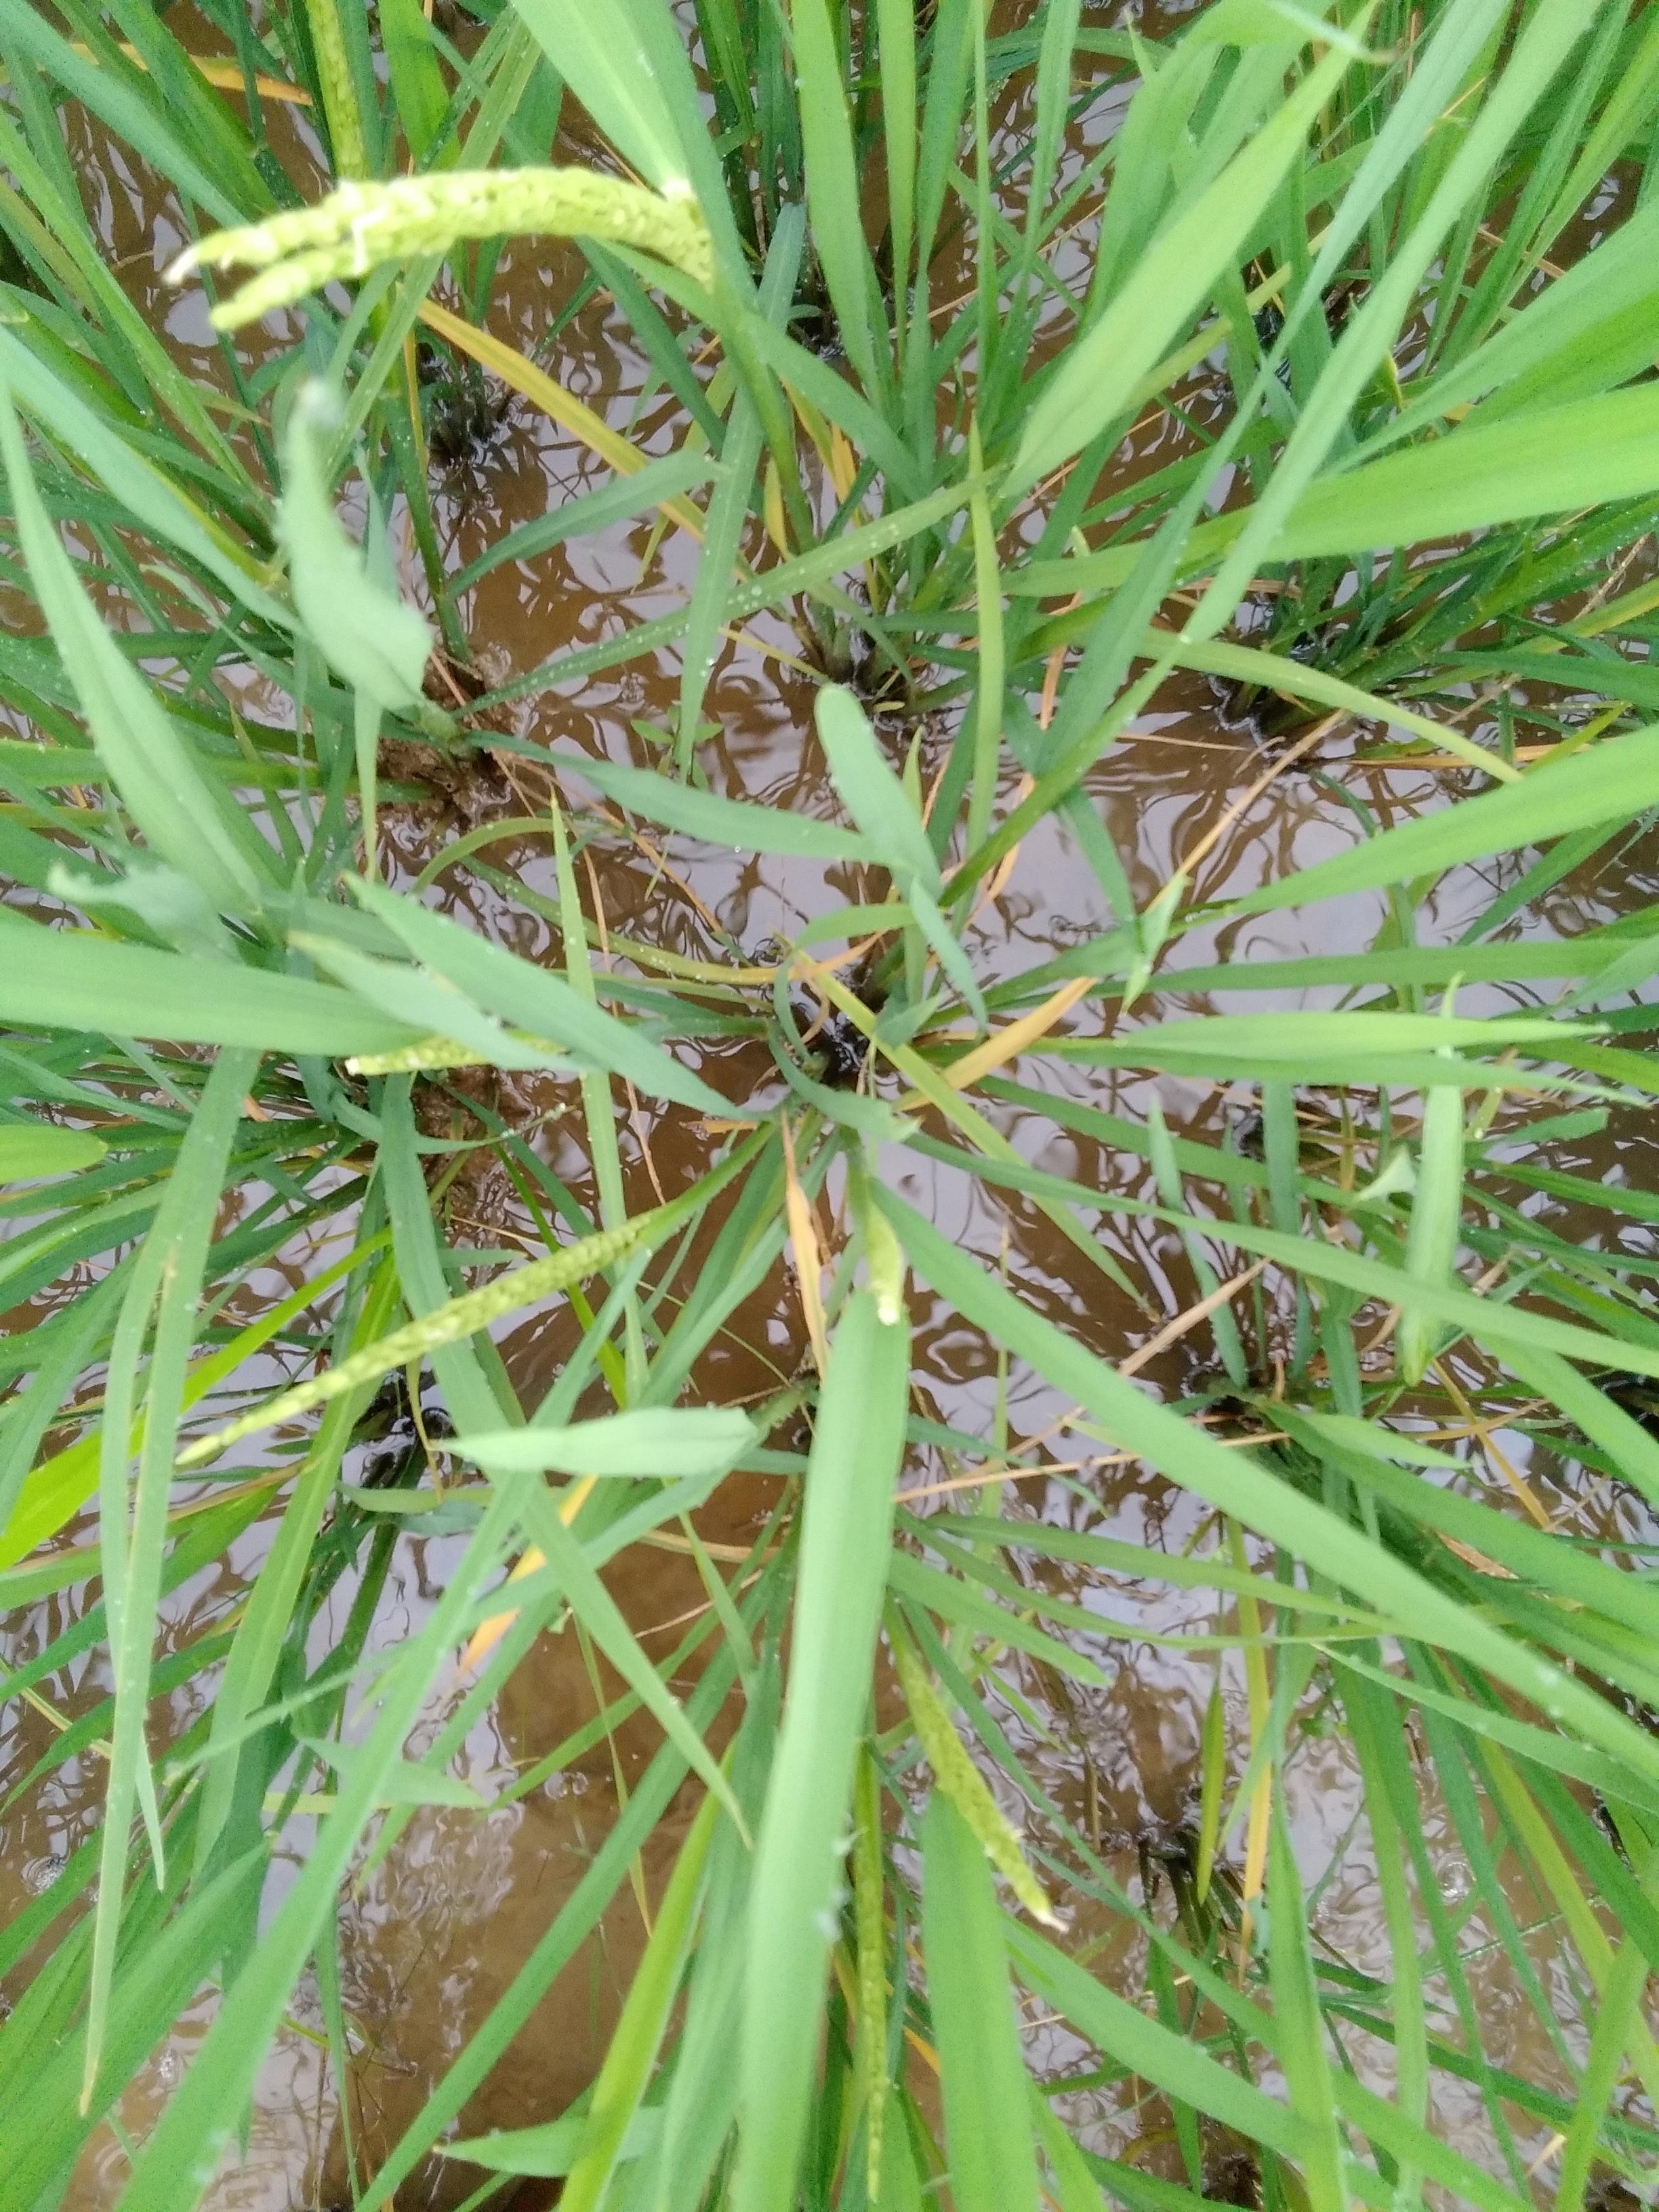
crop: rice
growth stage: heading
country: Nigeria
